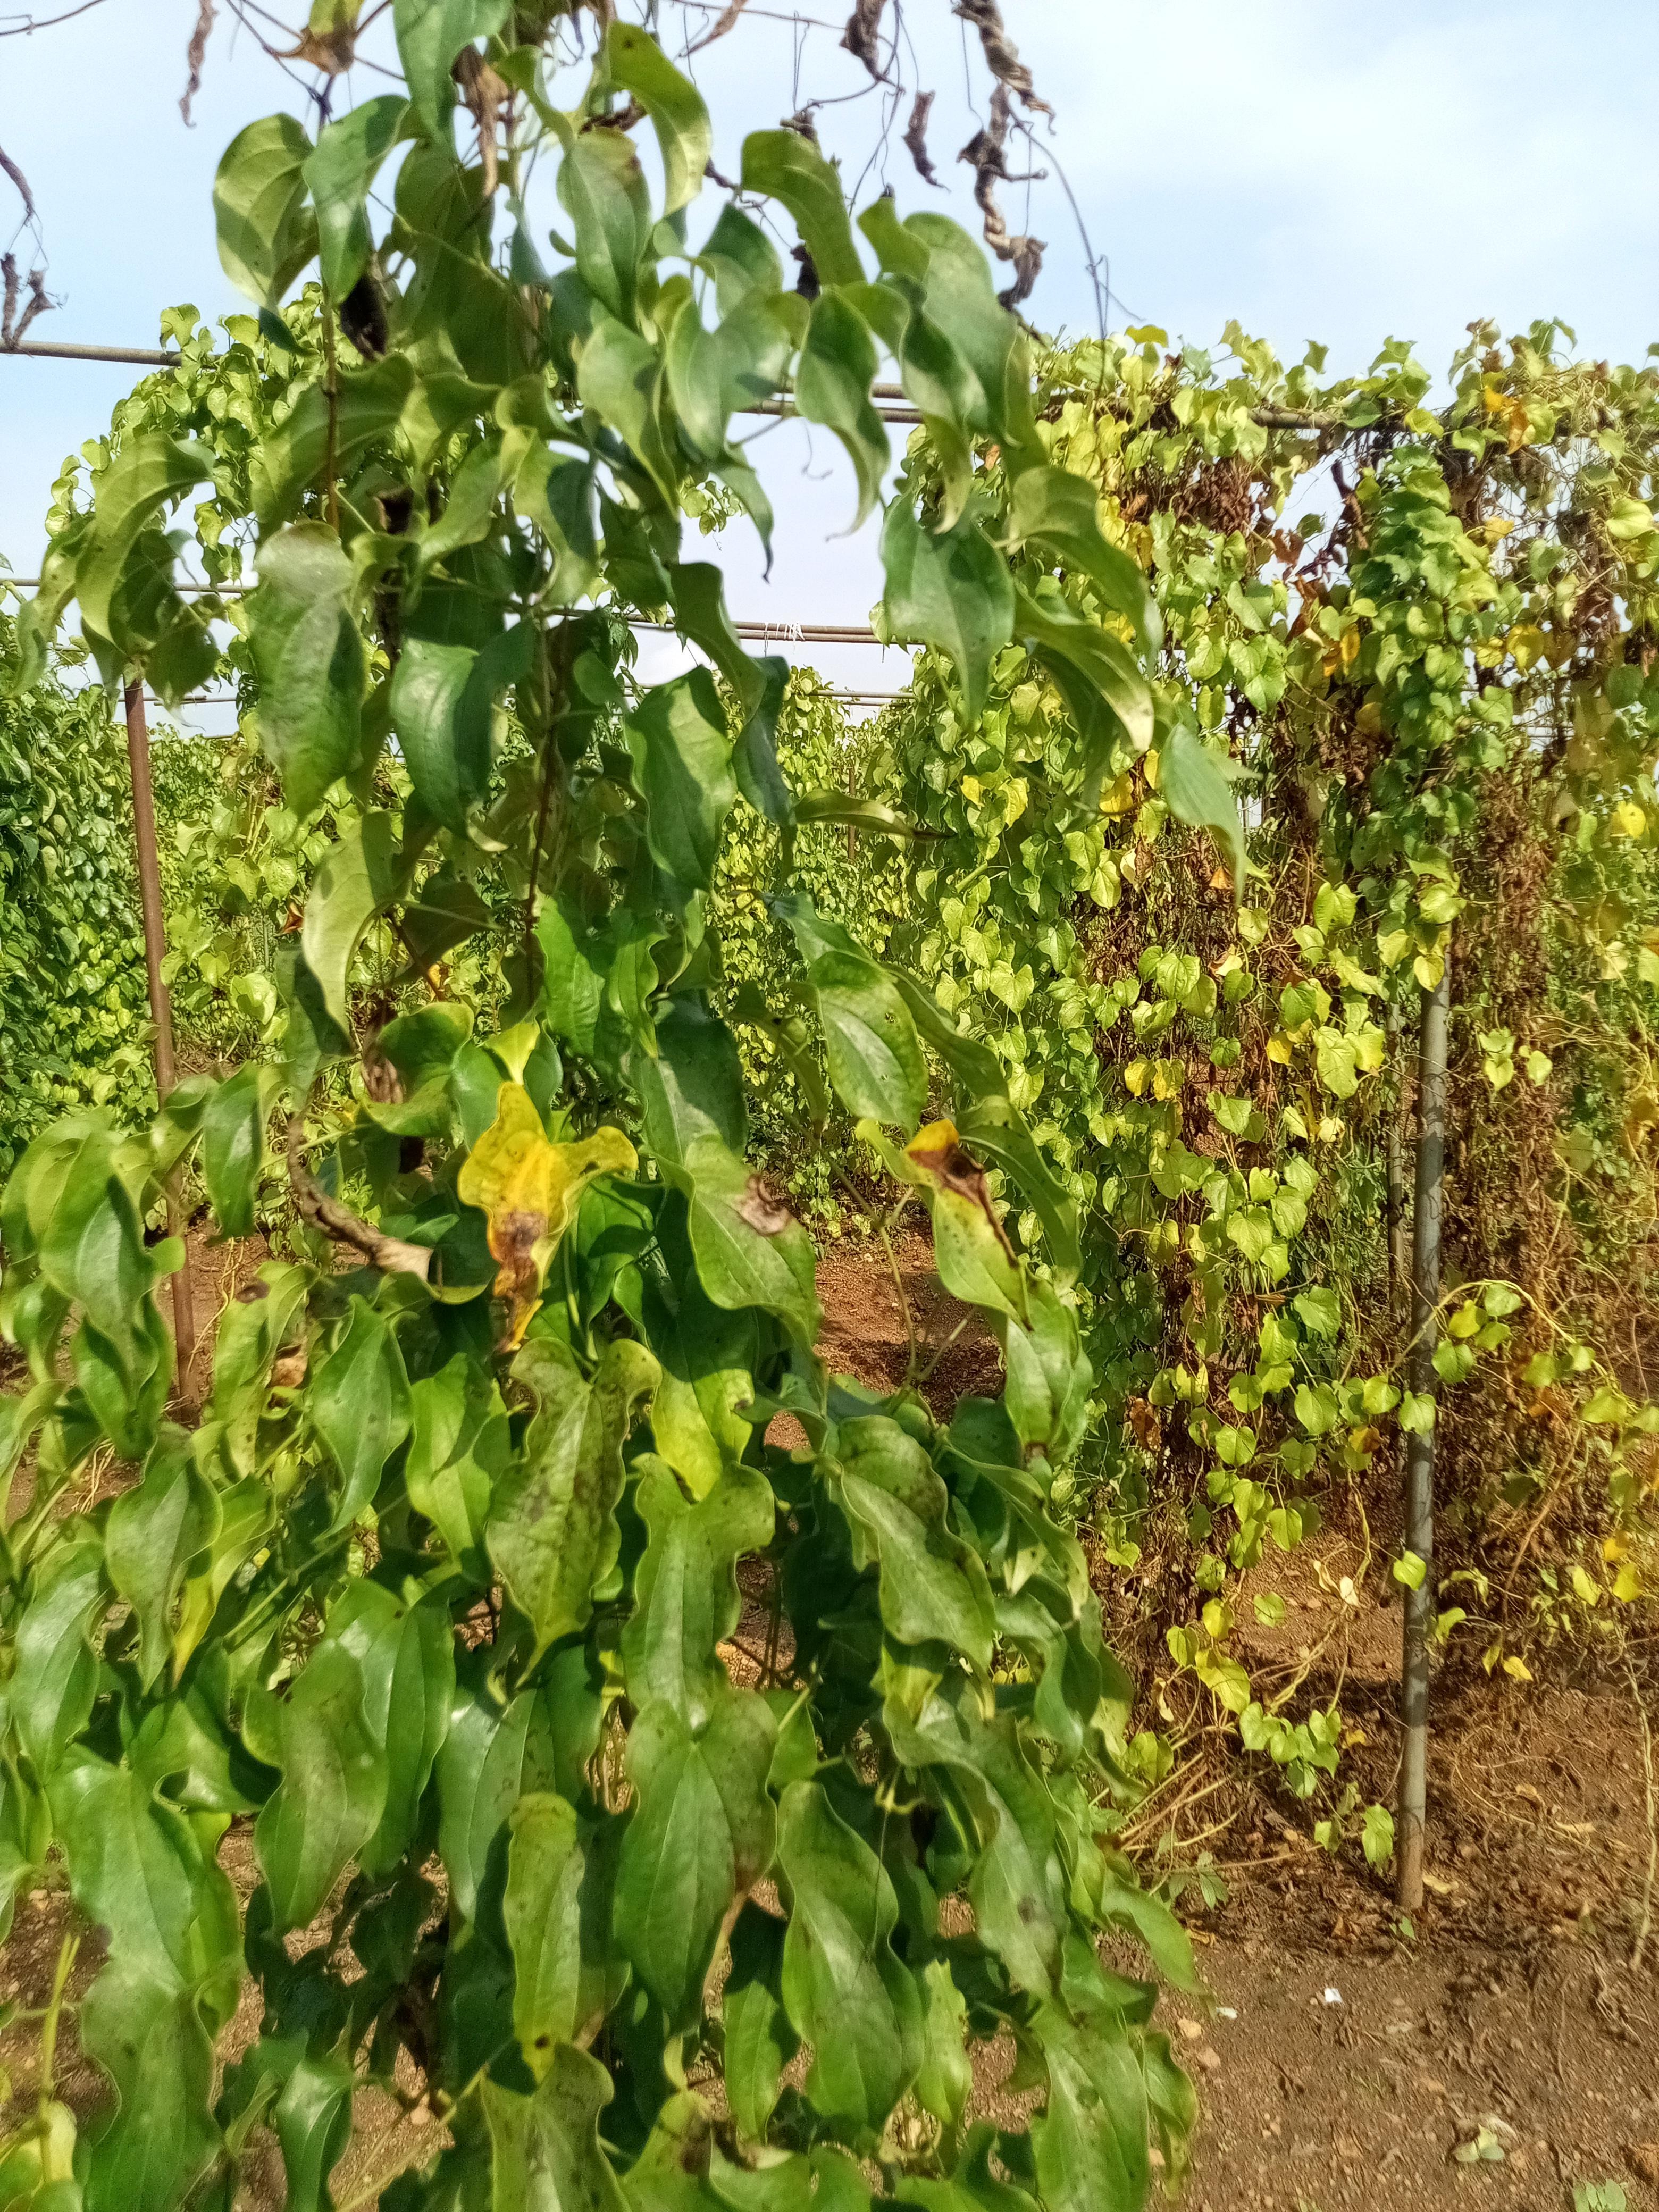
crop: yam
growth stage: maturity
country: Nigeria
